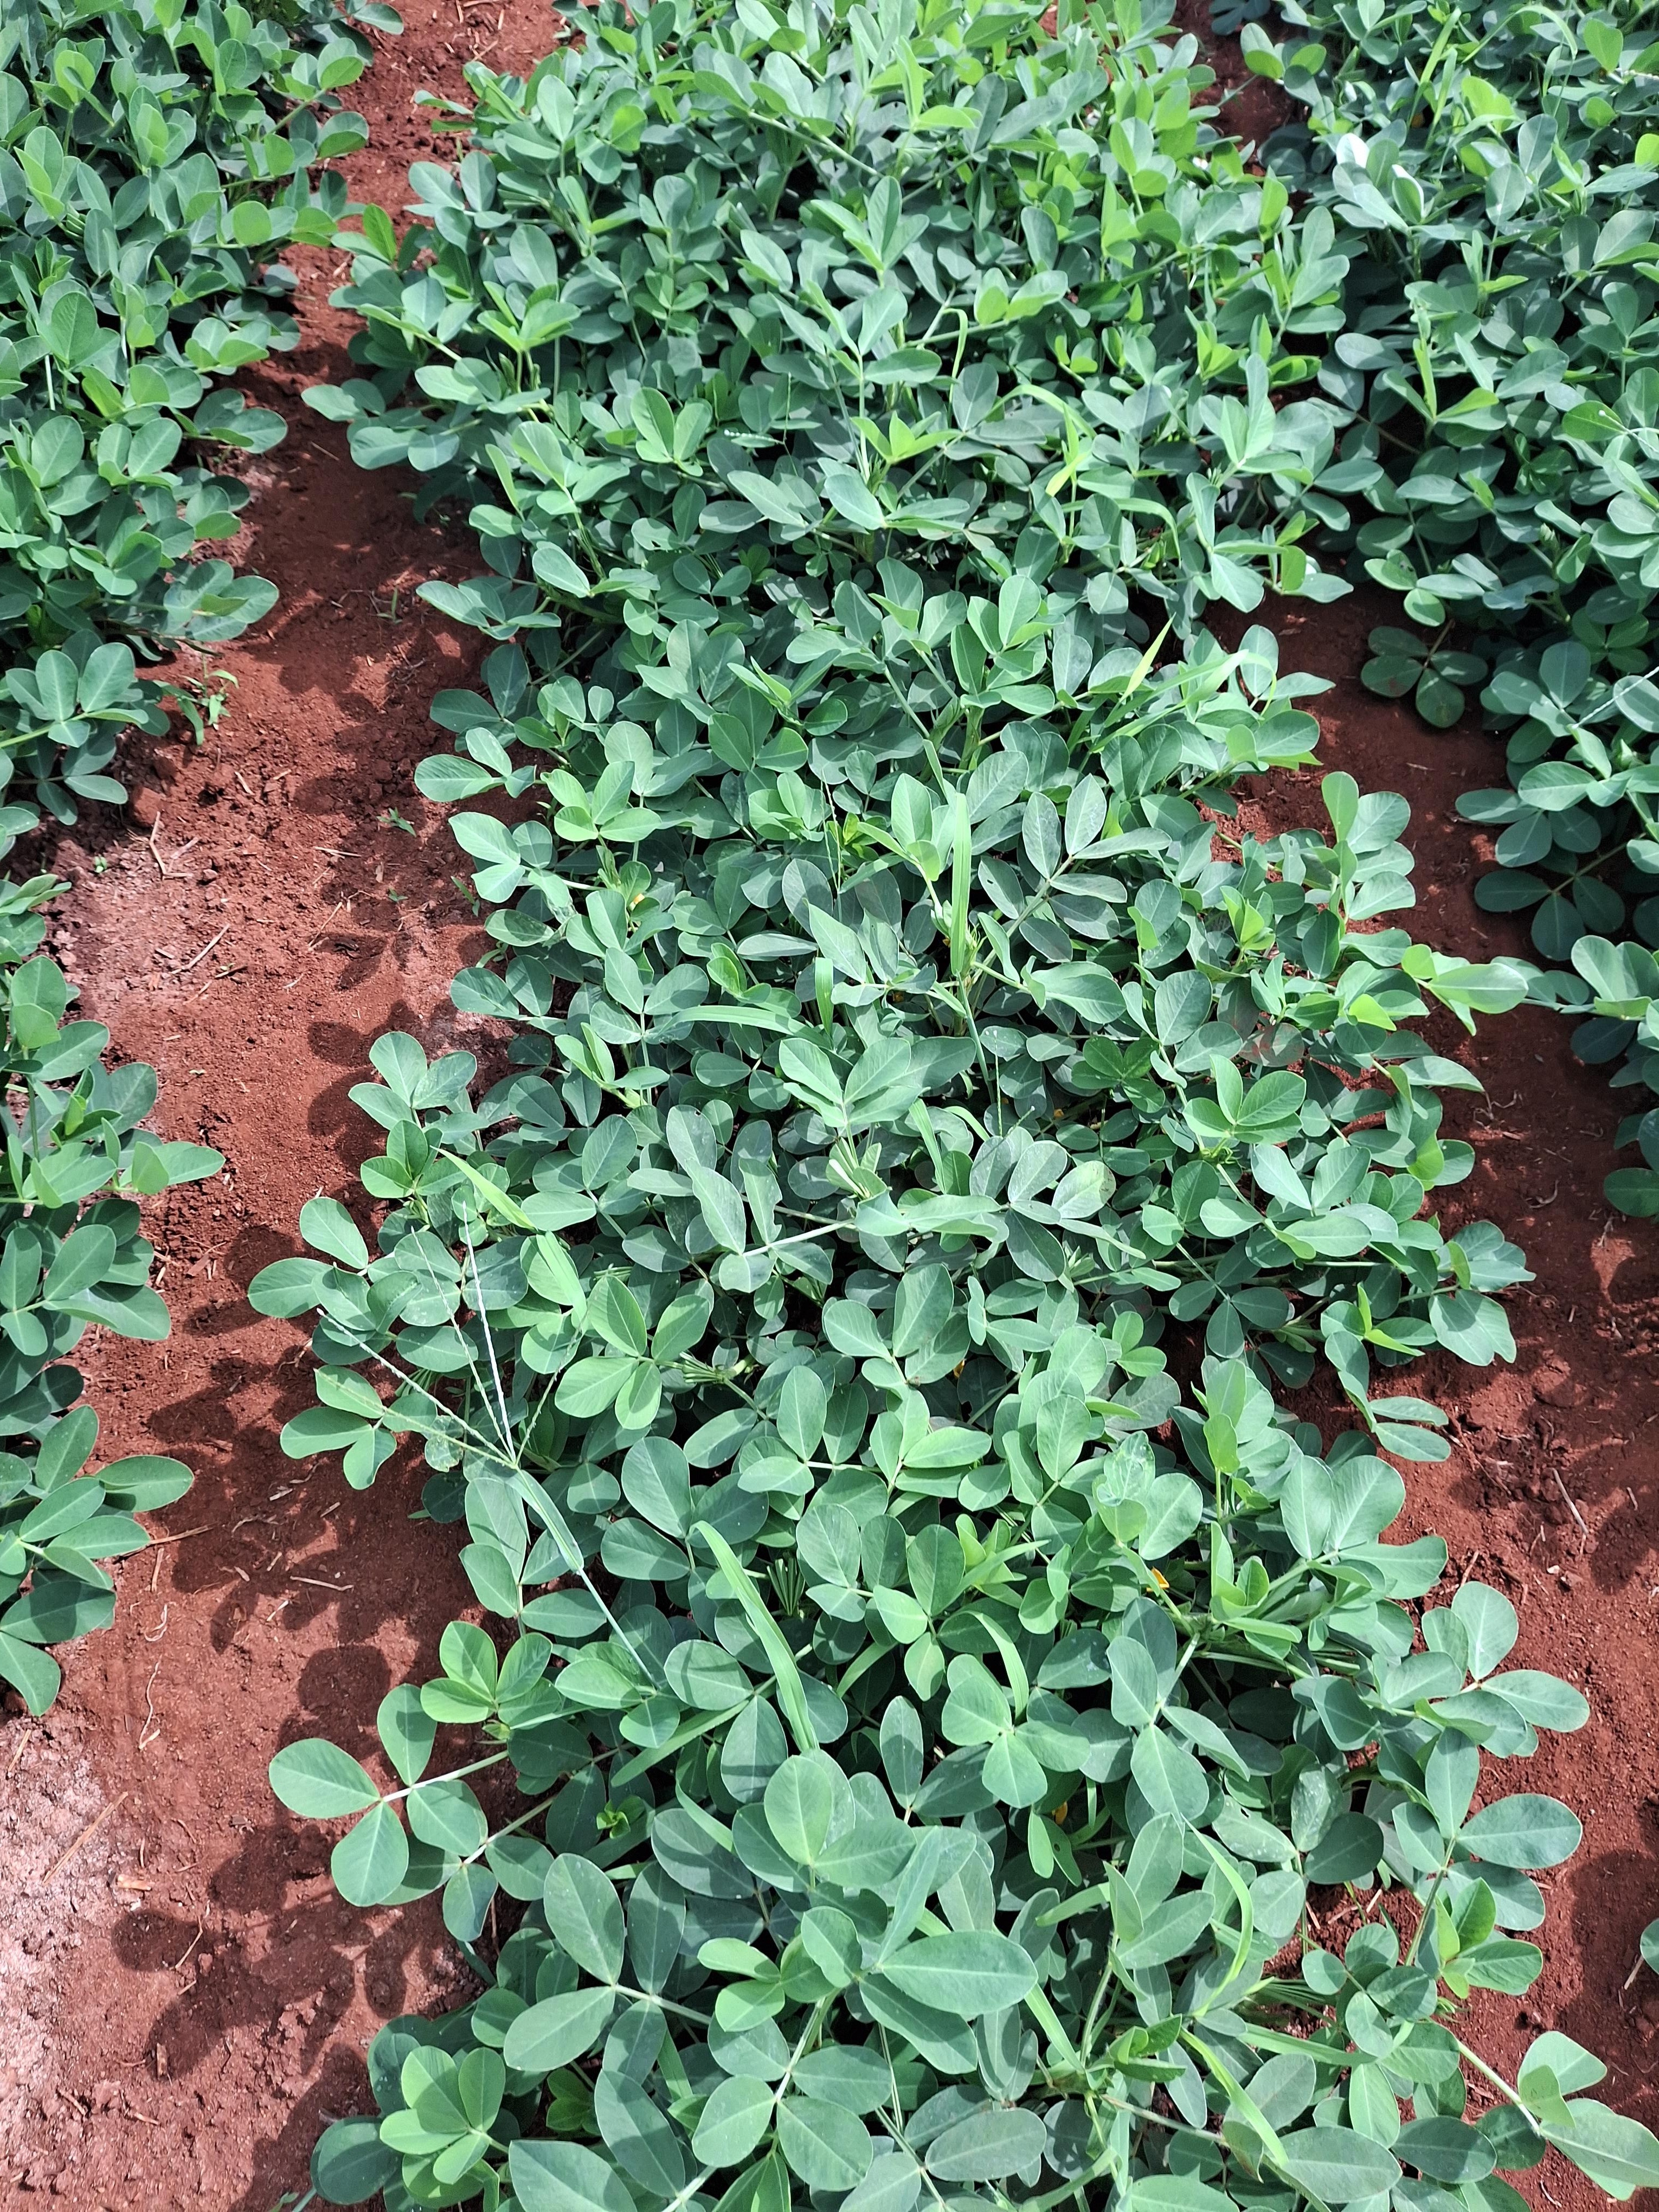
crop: groundnut
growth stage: flowering
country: Kenya
